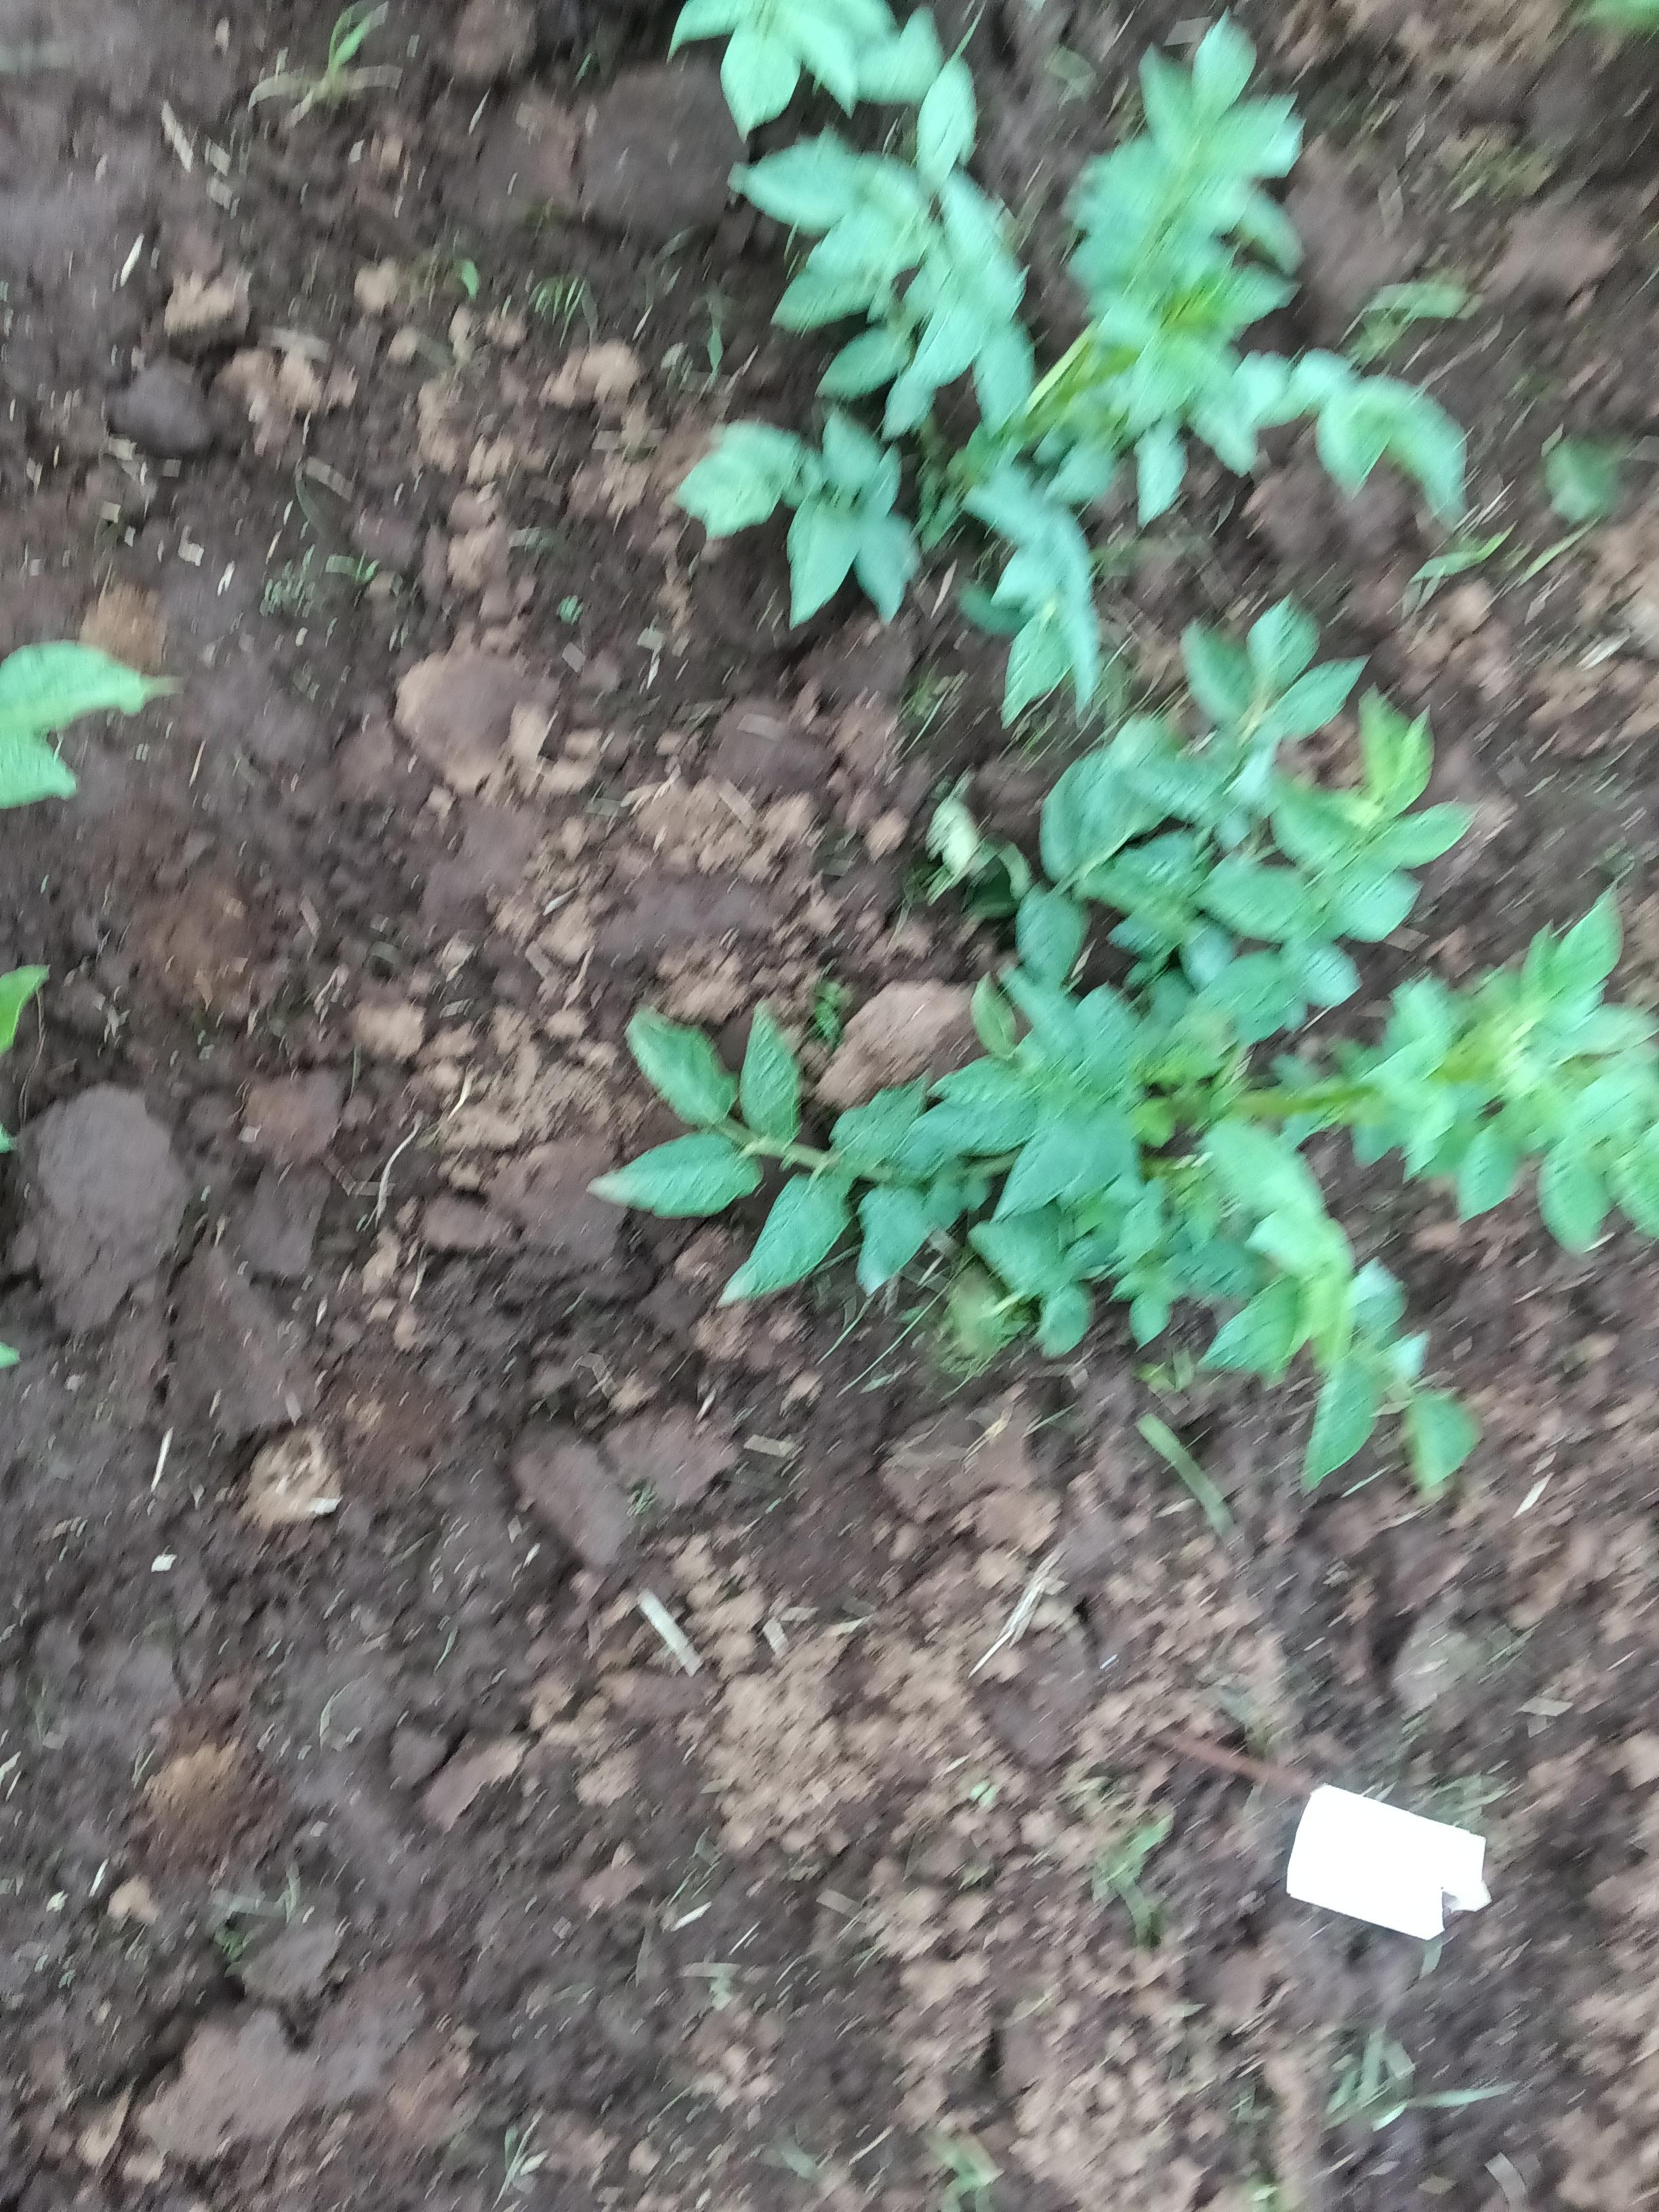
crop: potato
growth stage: vegetative
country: Kenya
